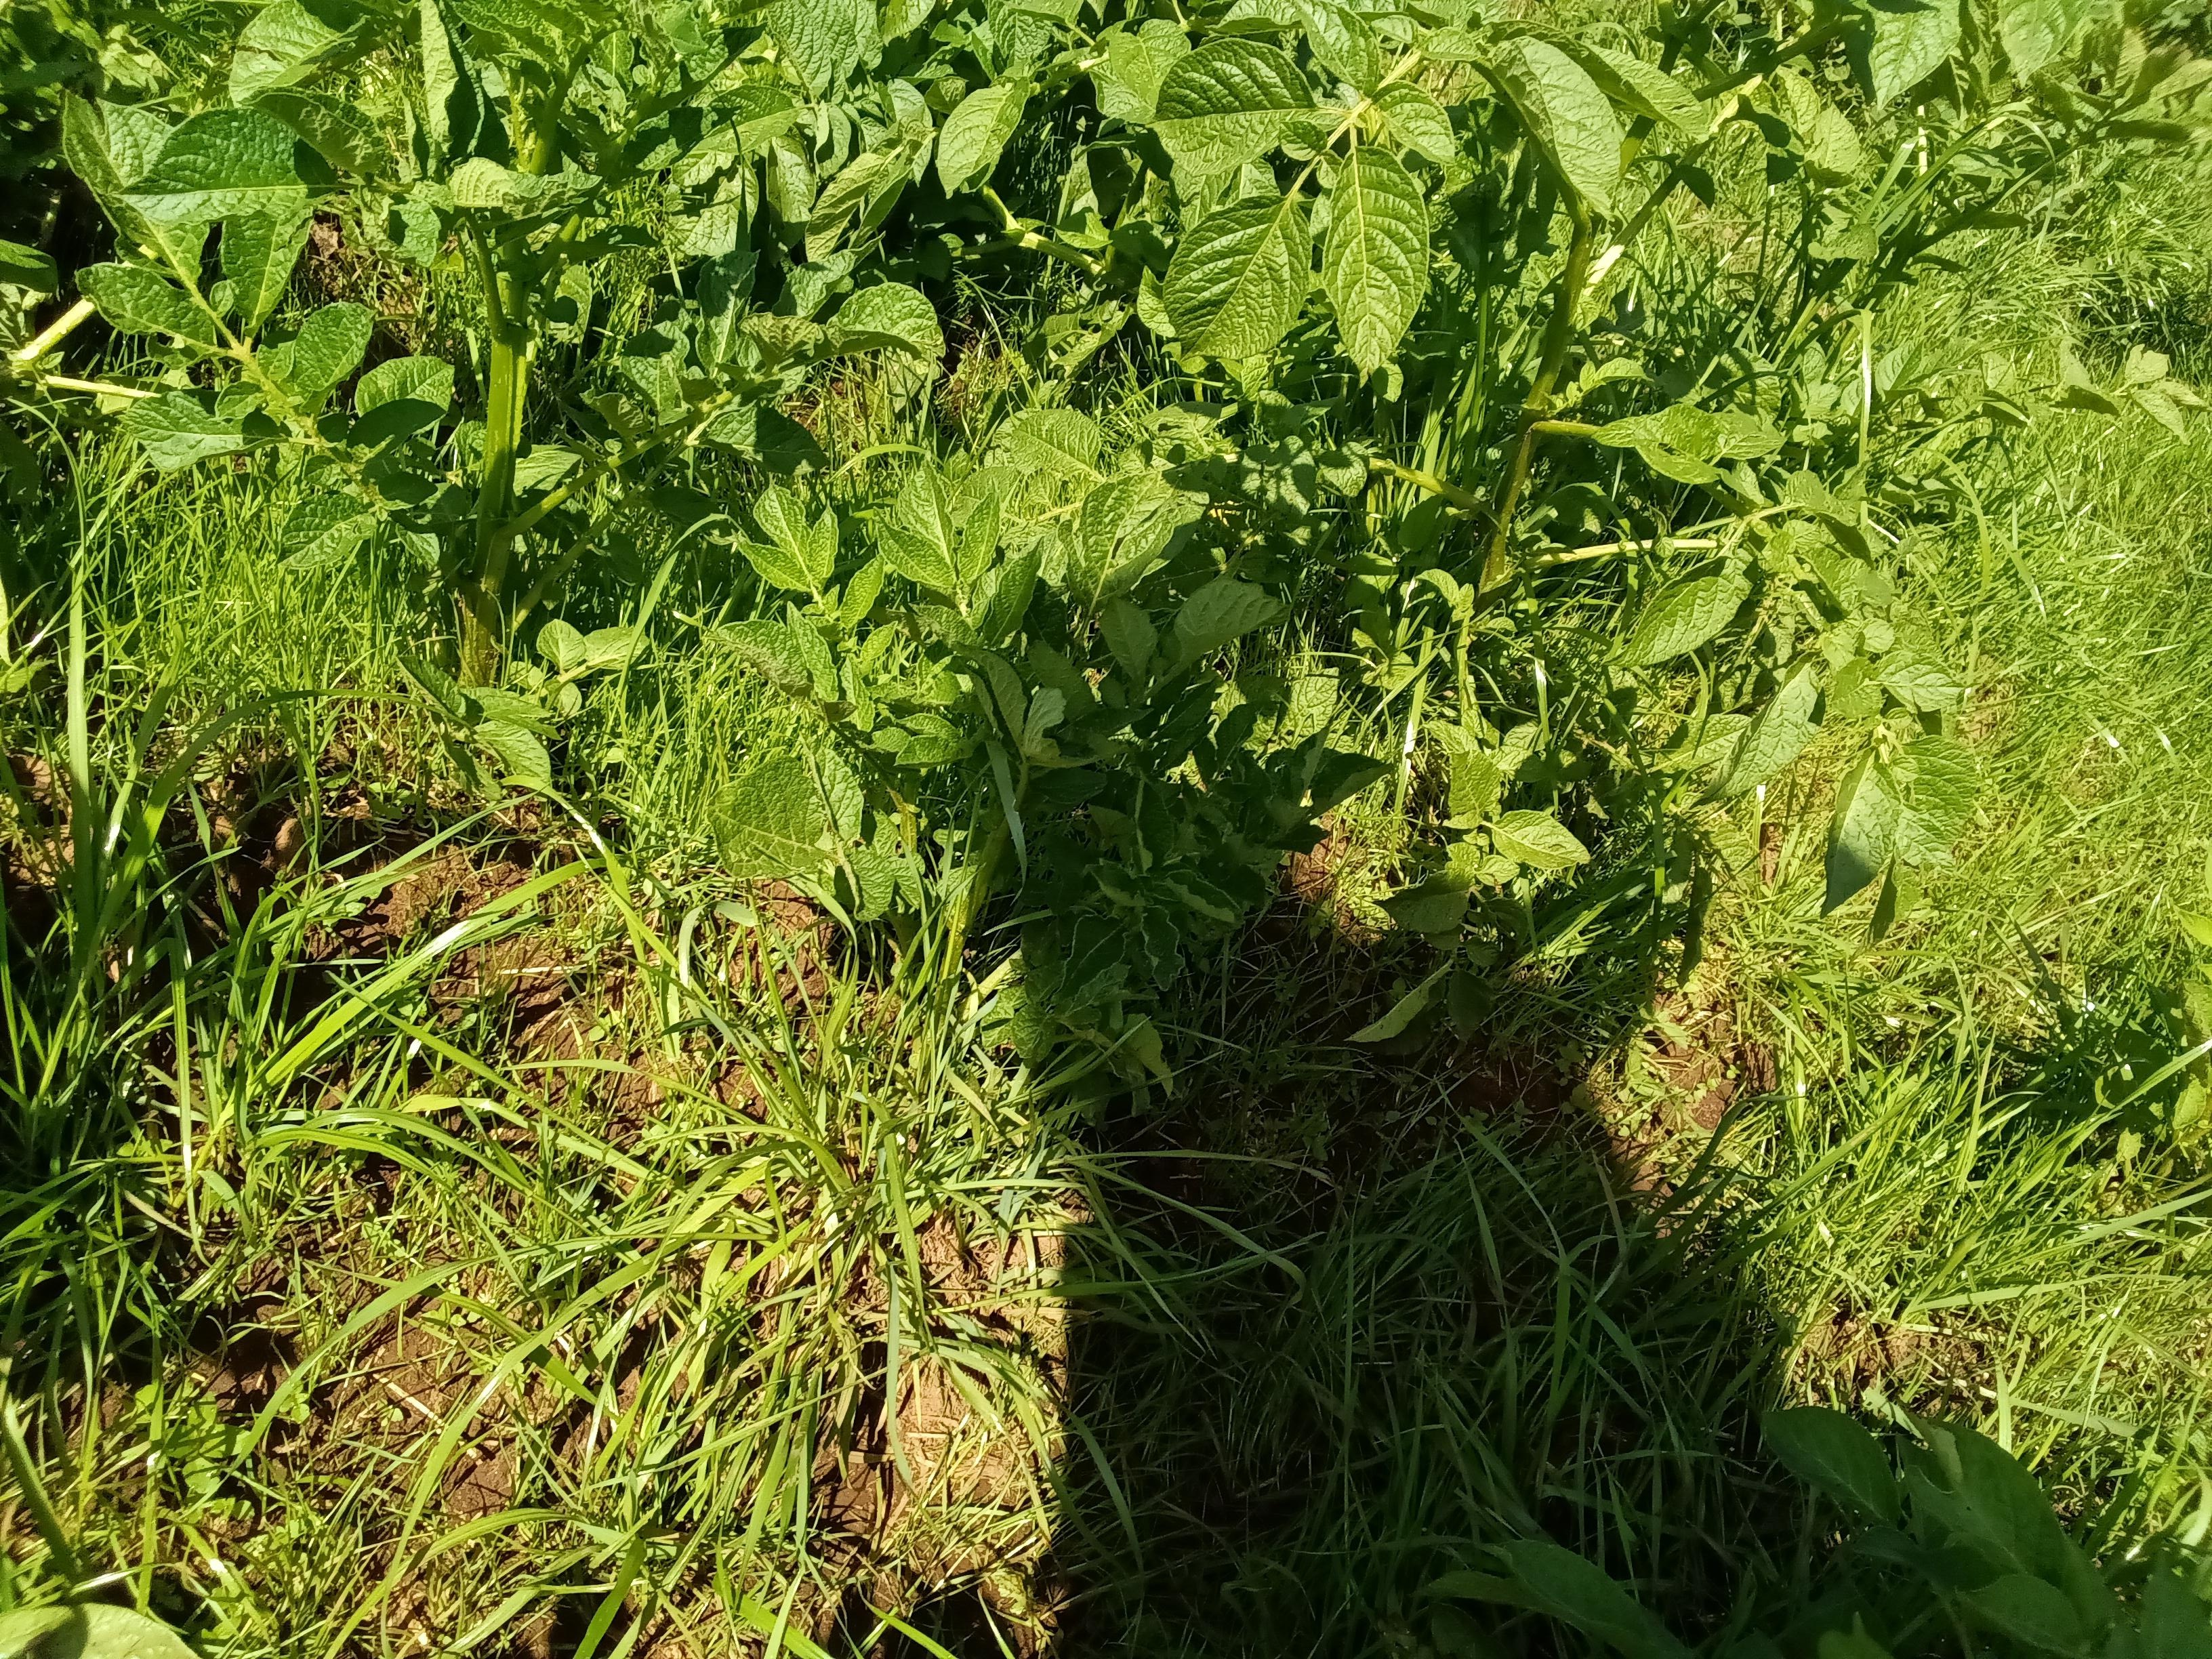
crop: potato
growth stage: flowering
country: Kenya
